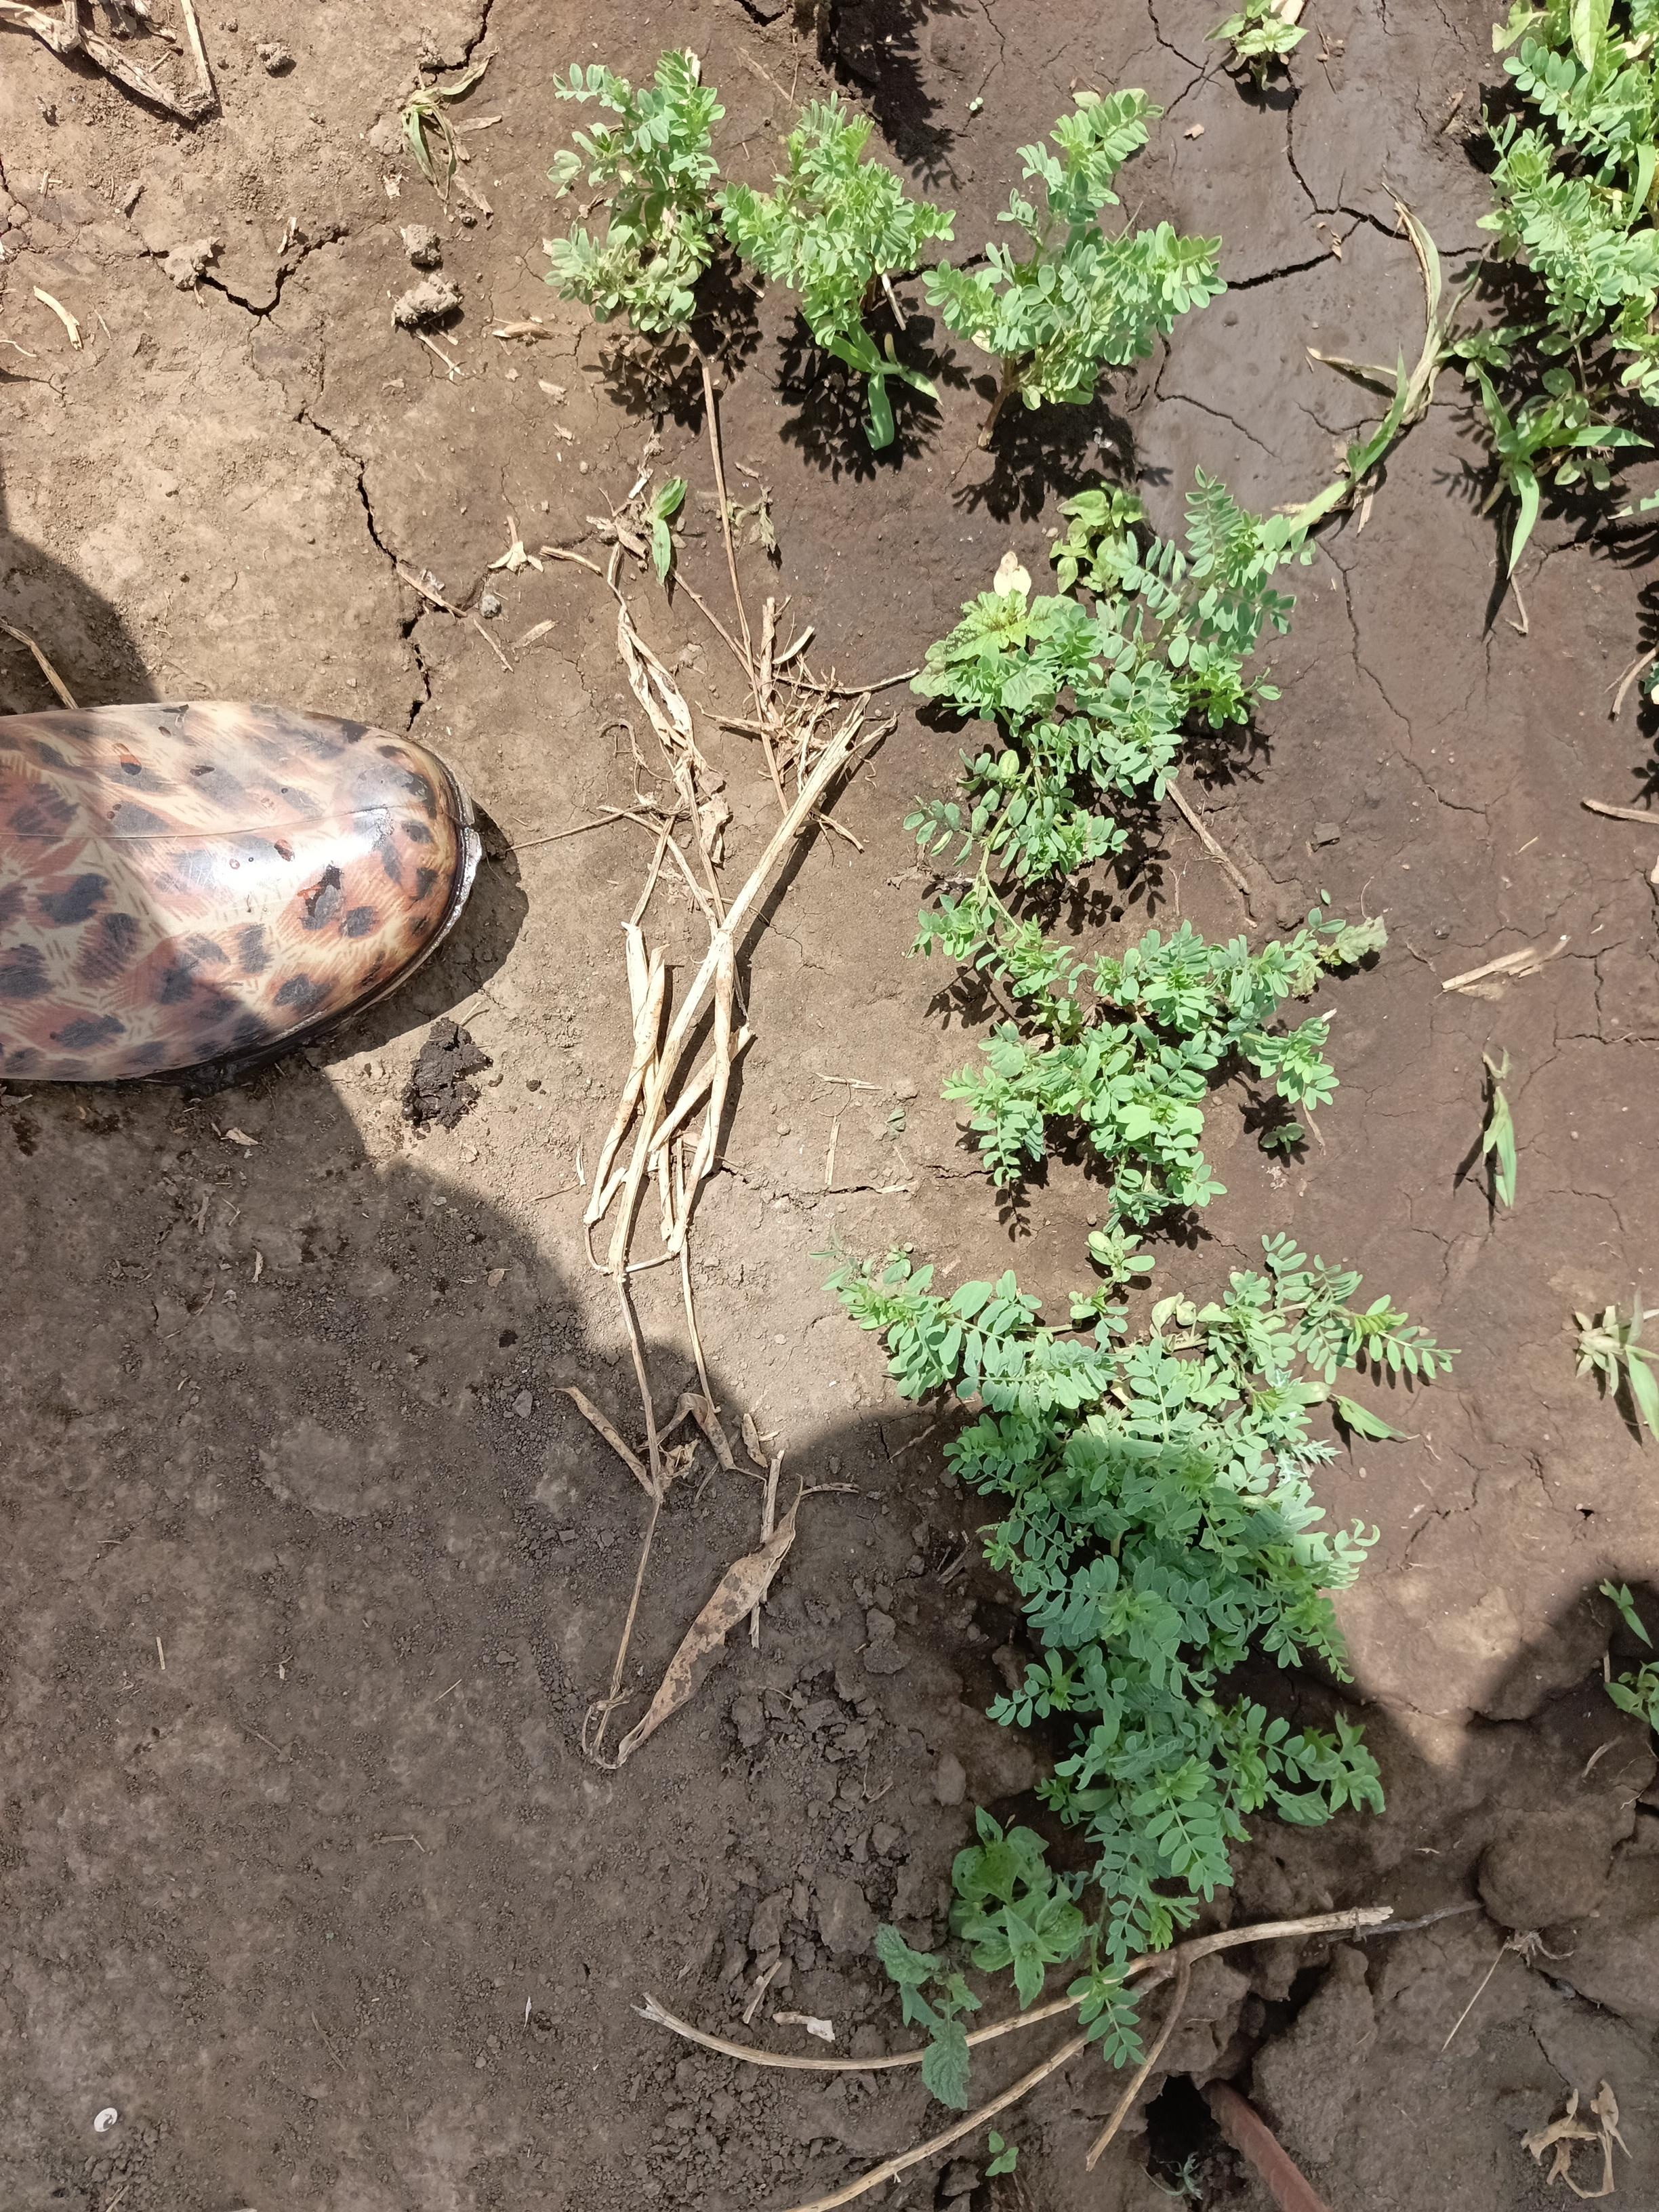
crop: lentil
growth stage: vegetative
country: Tanzania
